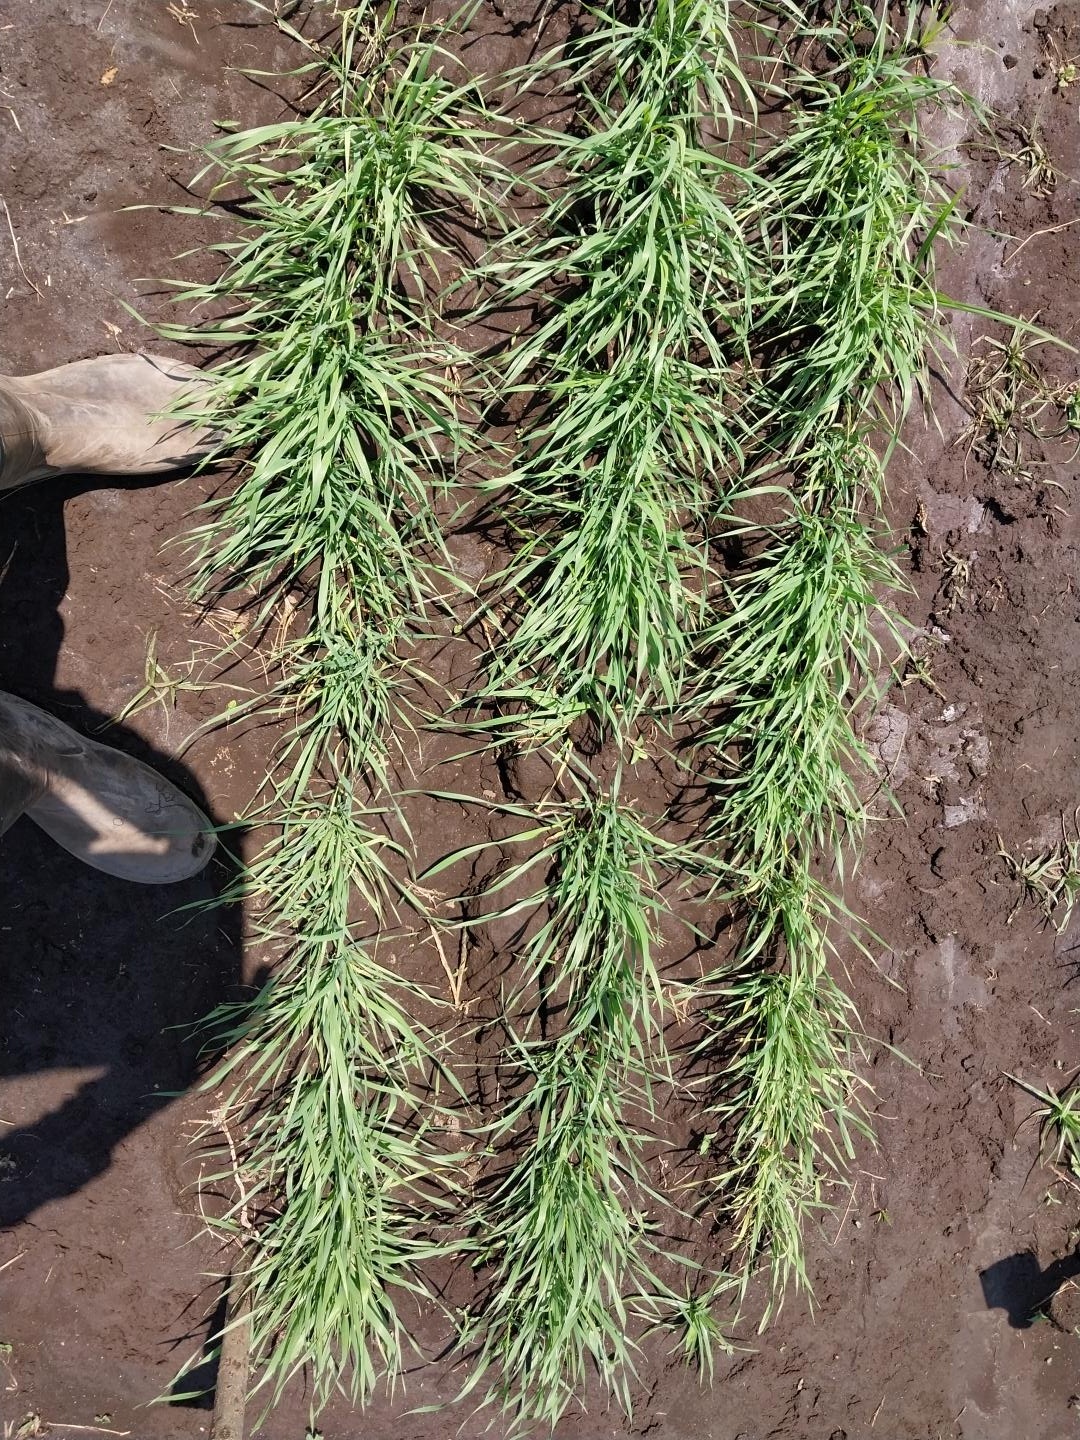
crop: wheat
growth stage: vegetative
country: Tanzania
